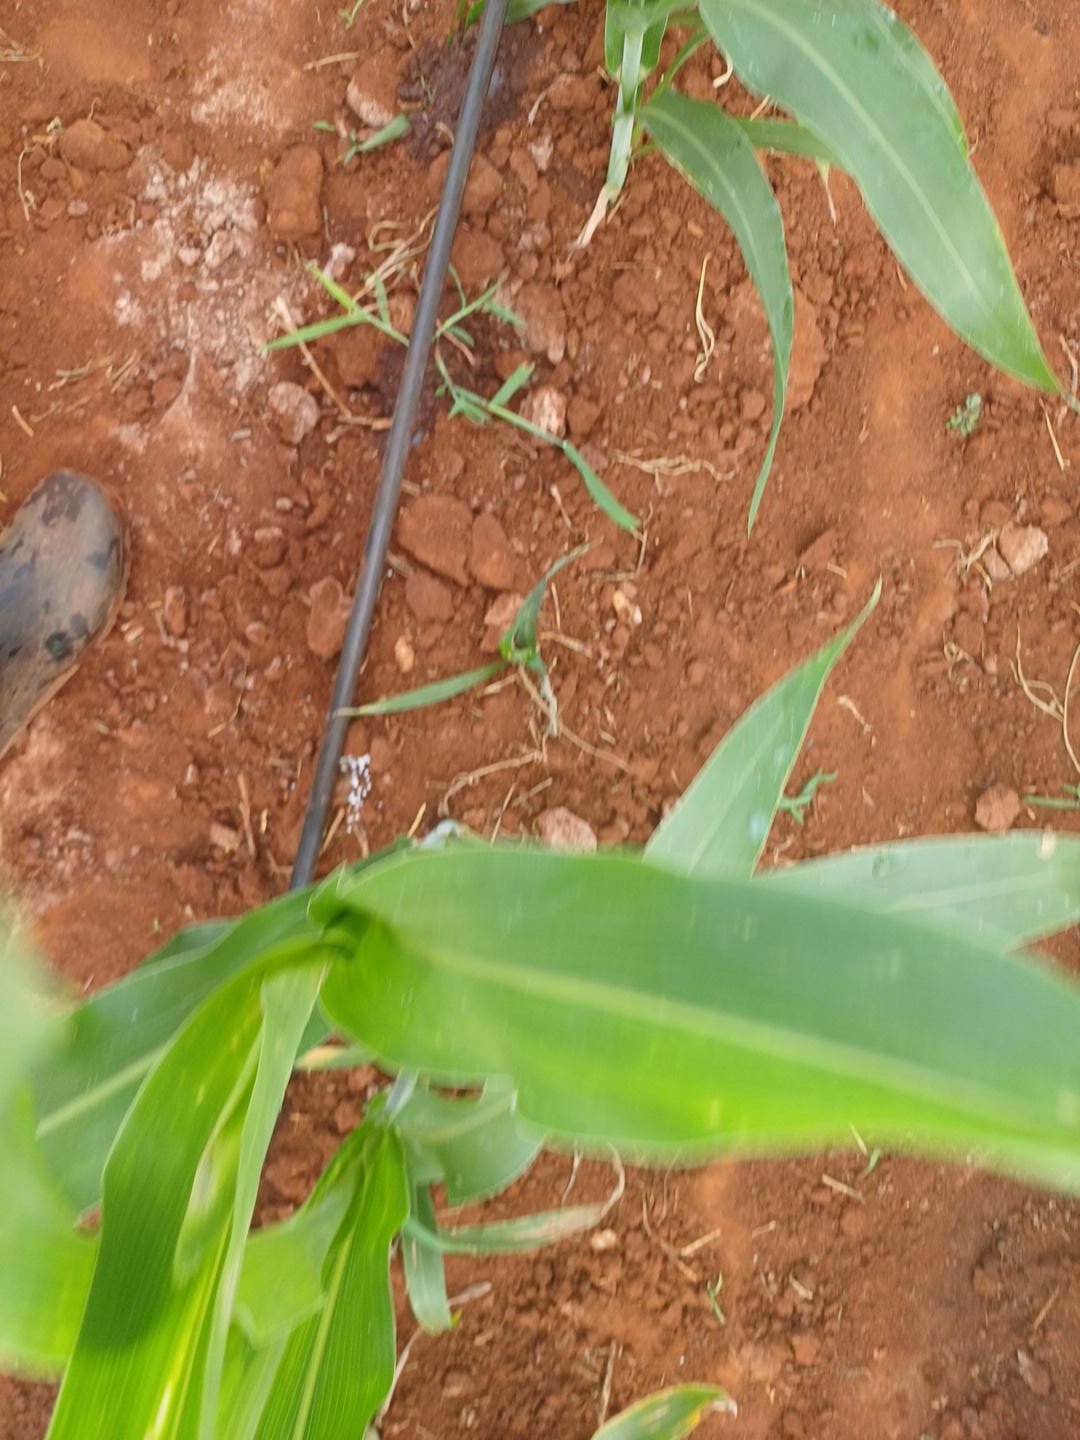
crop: sorghum
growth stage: elongation stem
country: Kenya
